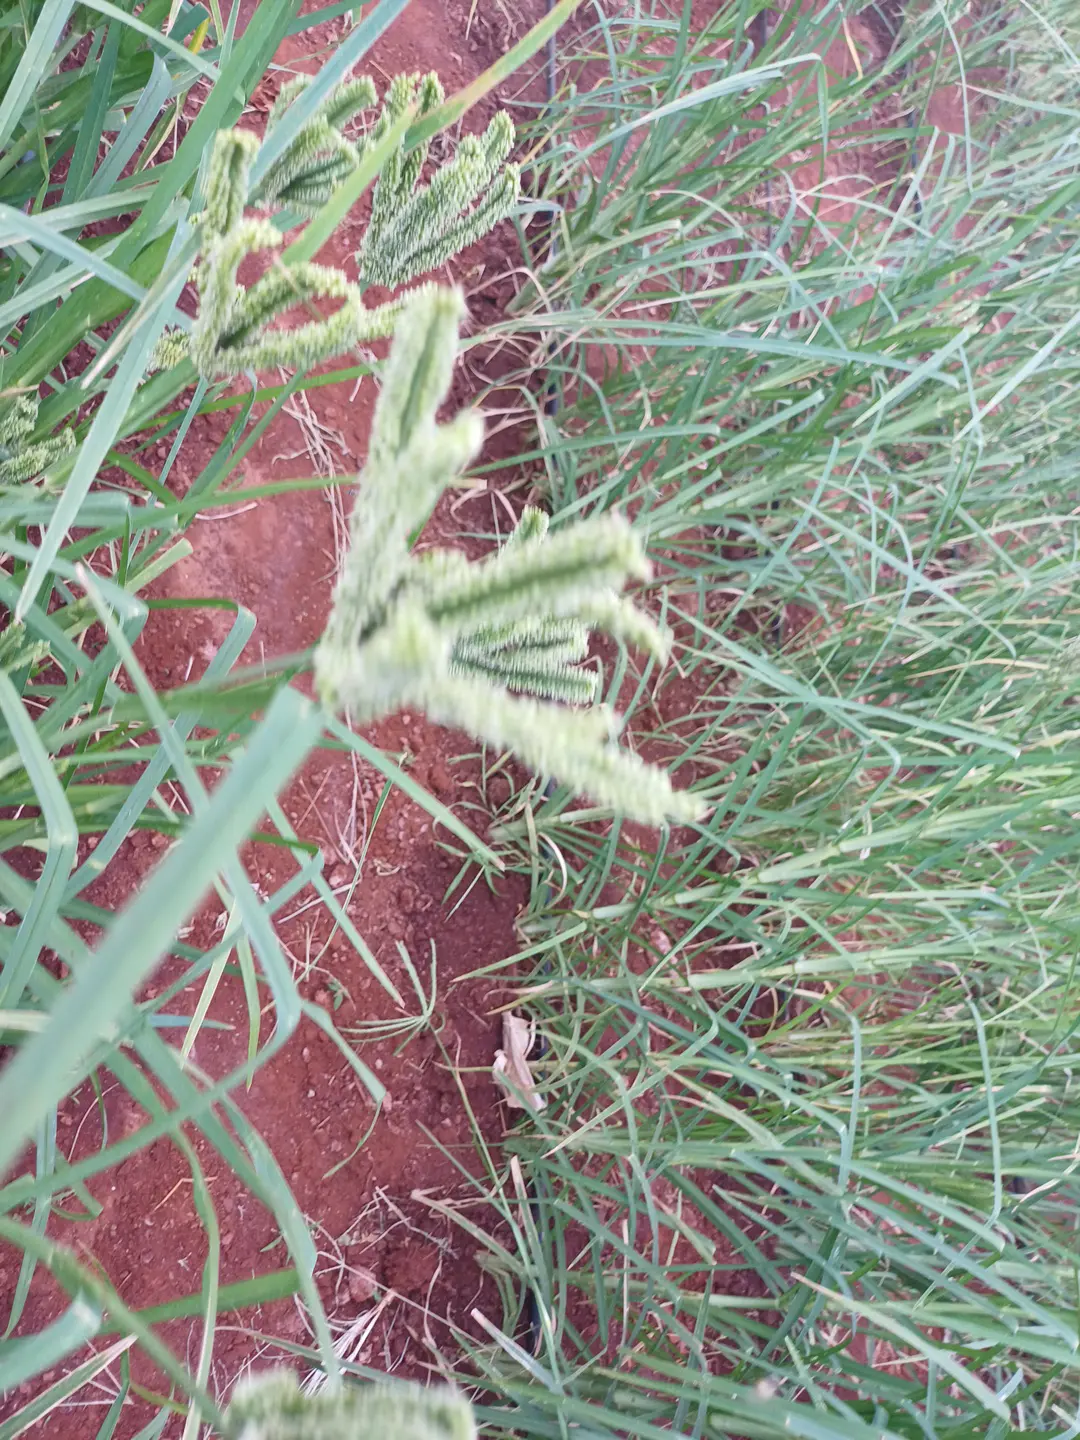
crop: finger millet
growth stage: flowering
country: Kenya
